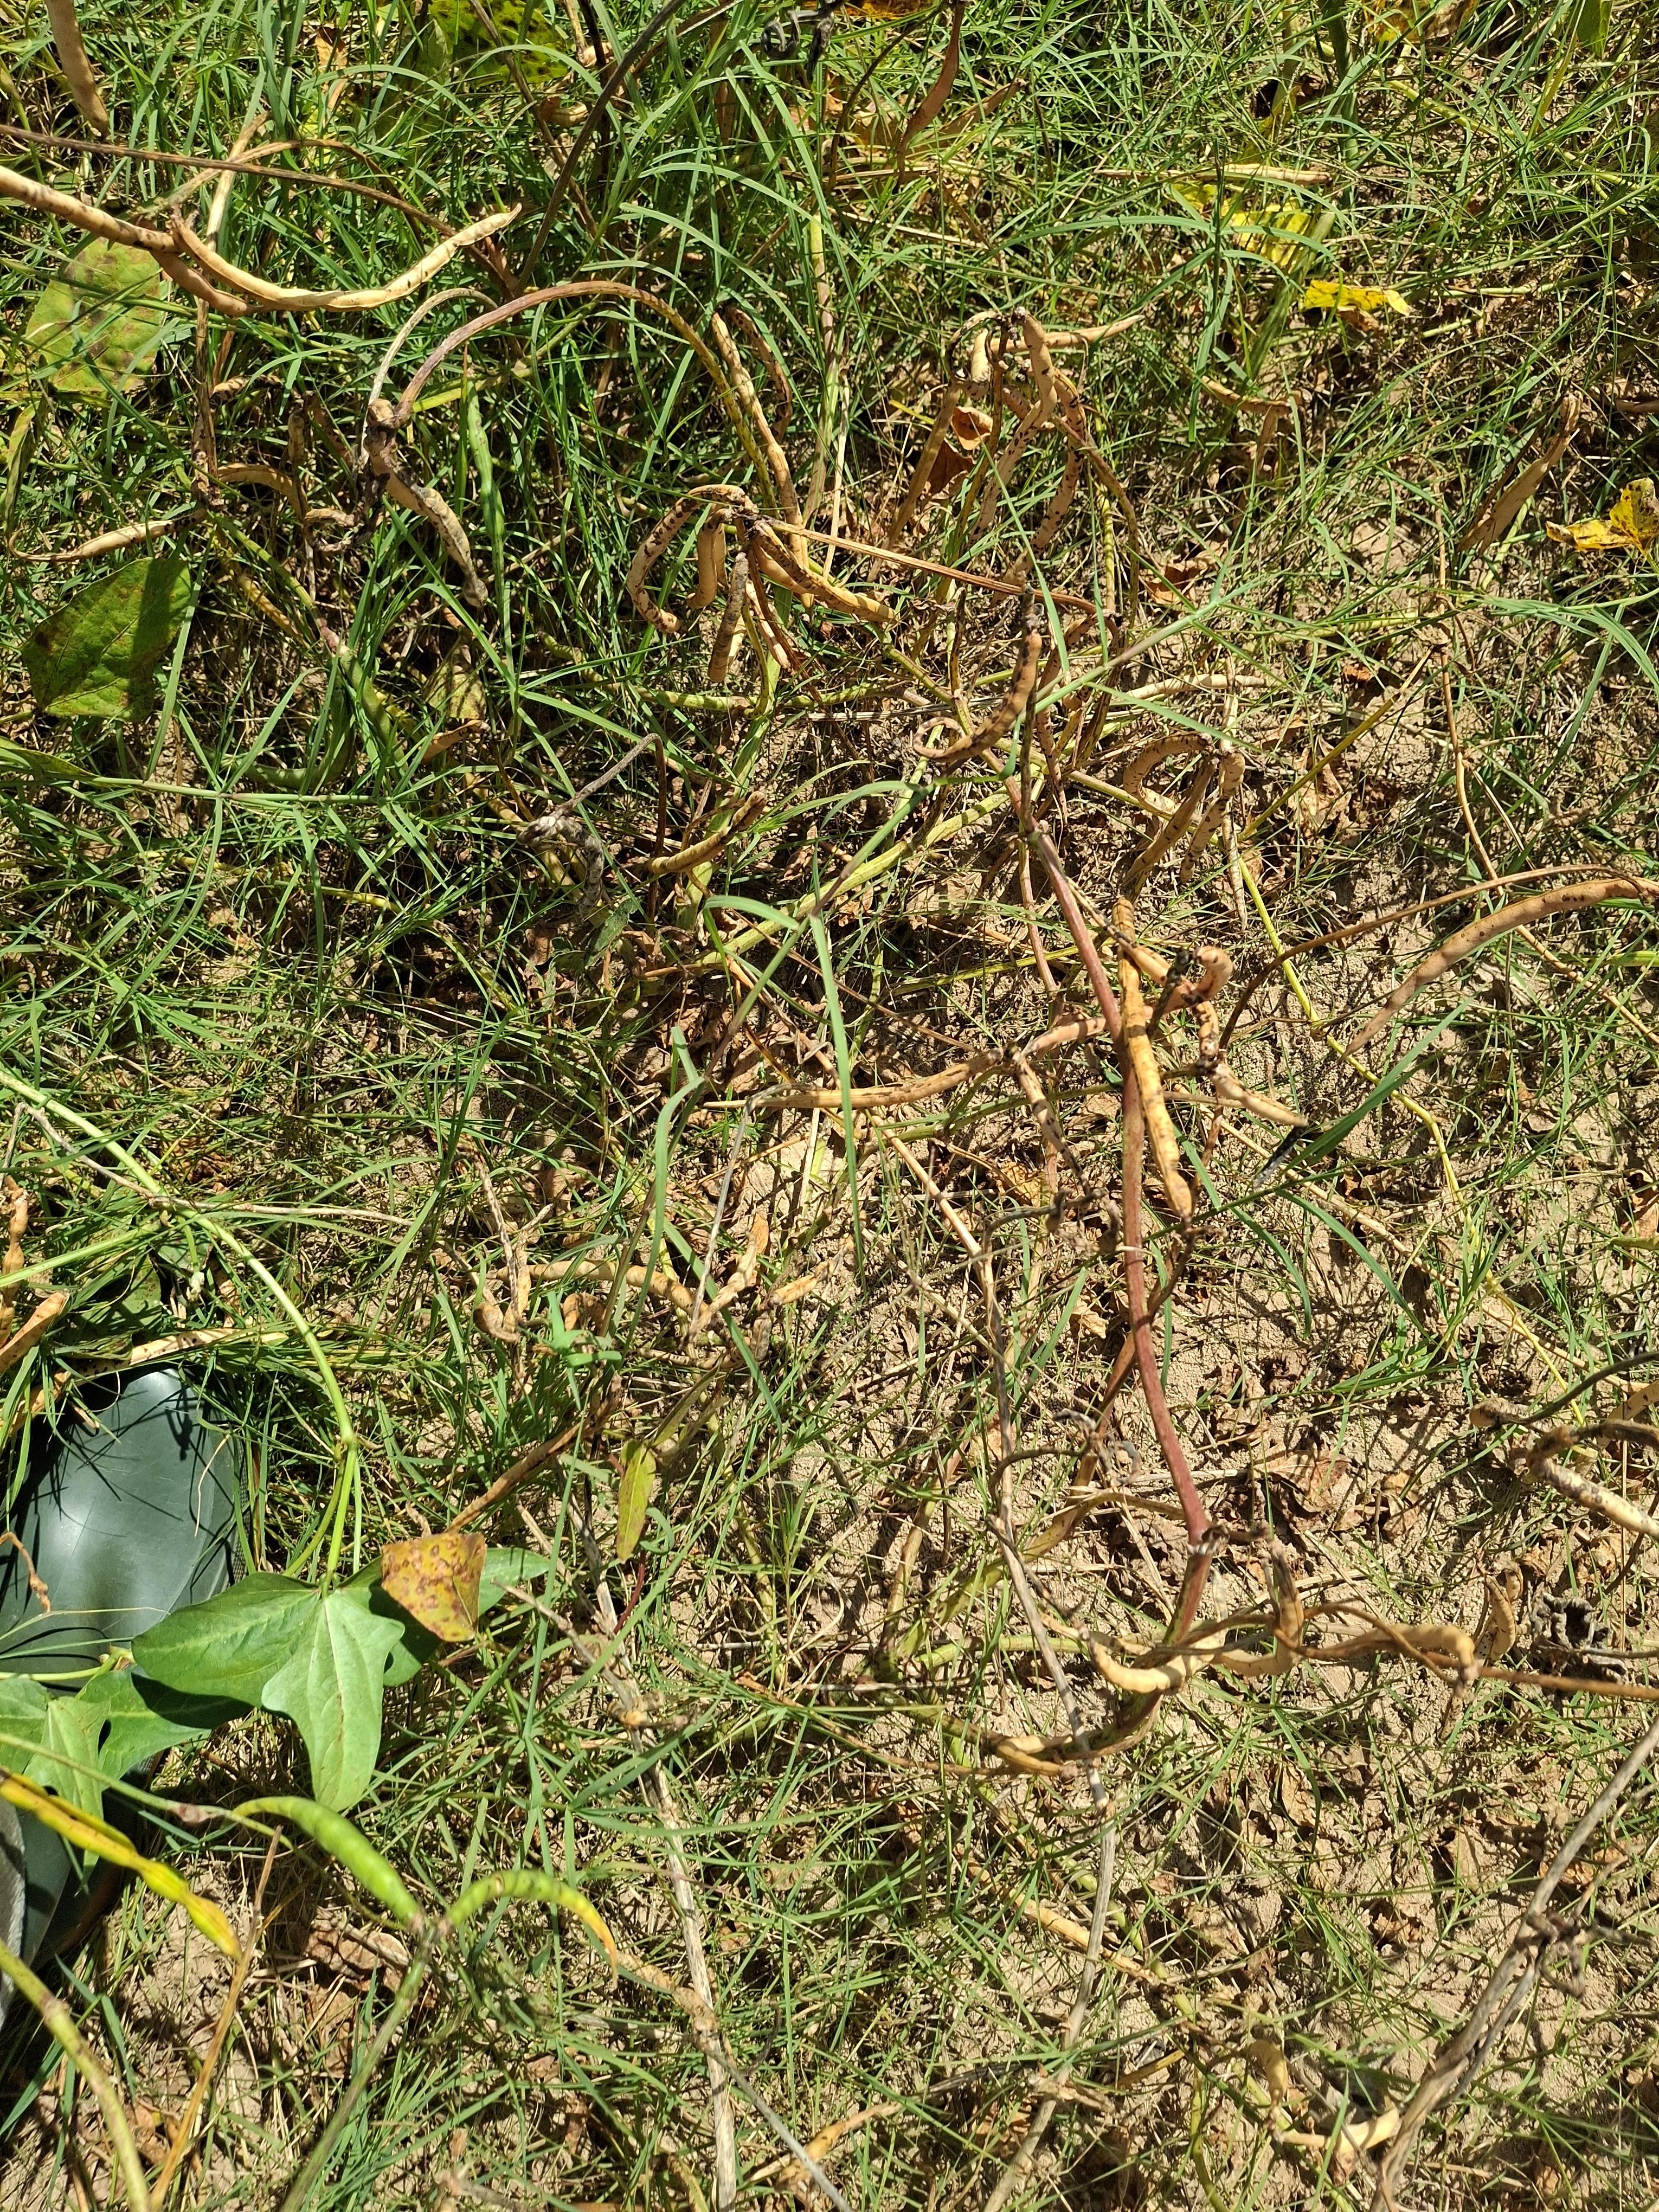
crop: cowpea
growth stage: maturity
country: Nigeria
